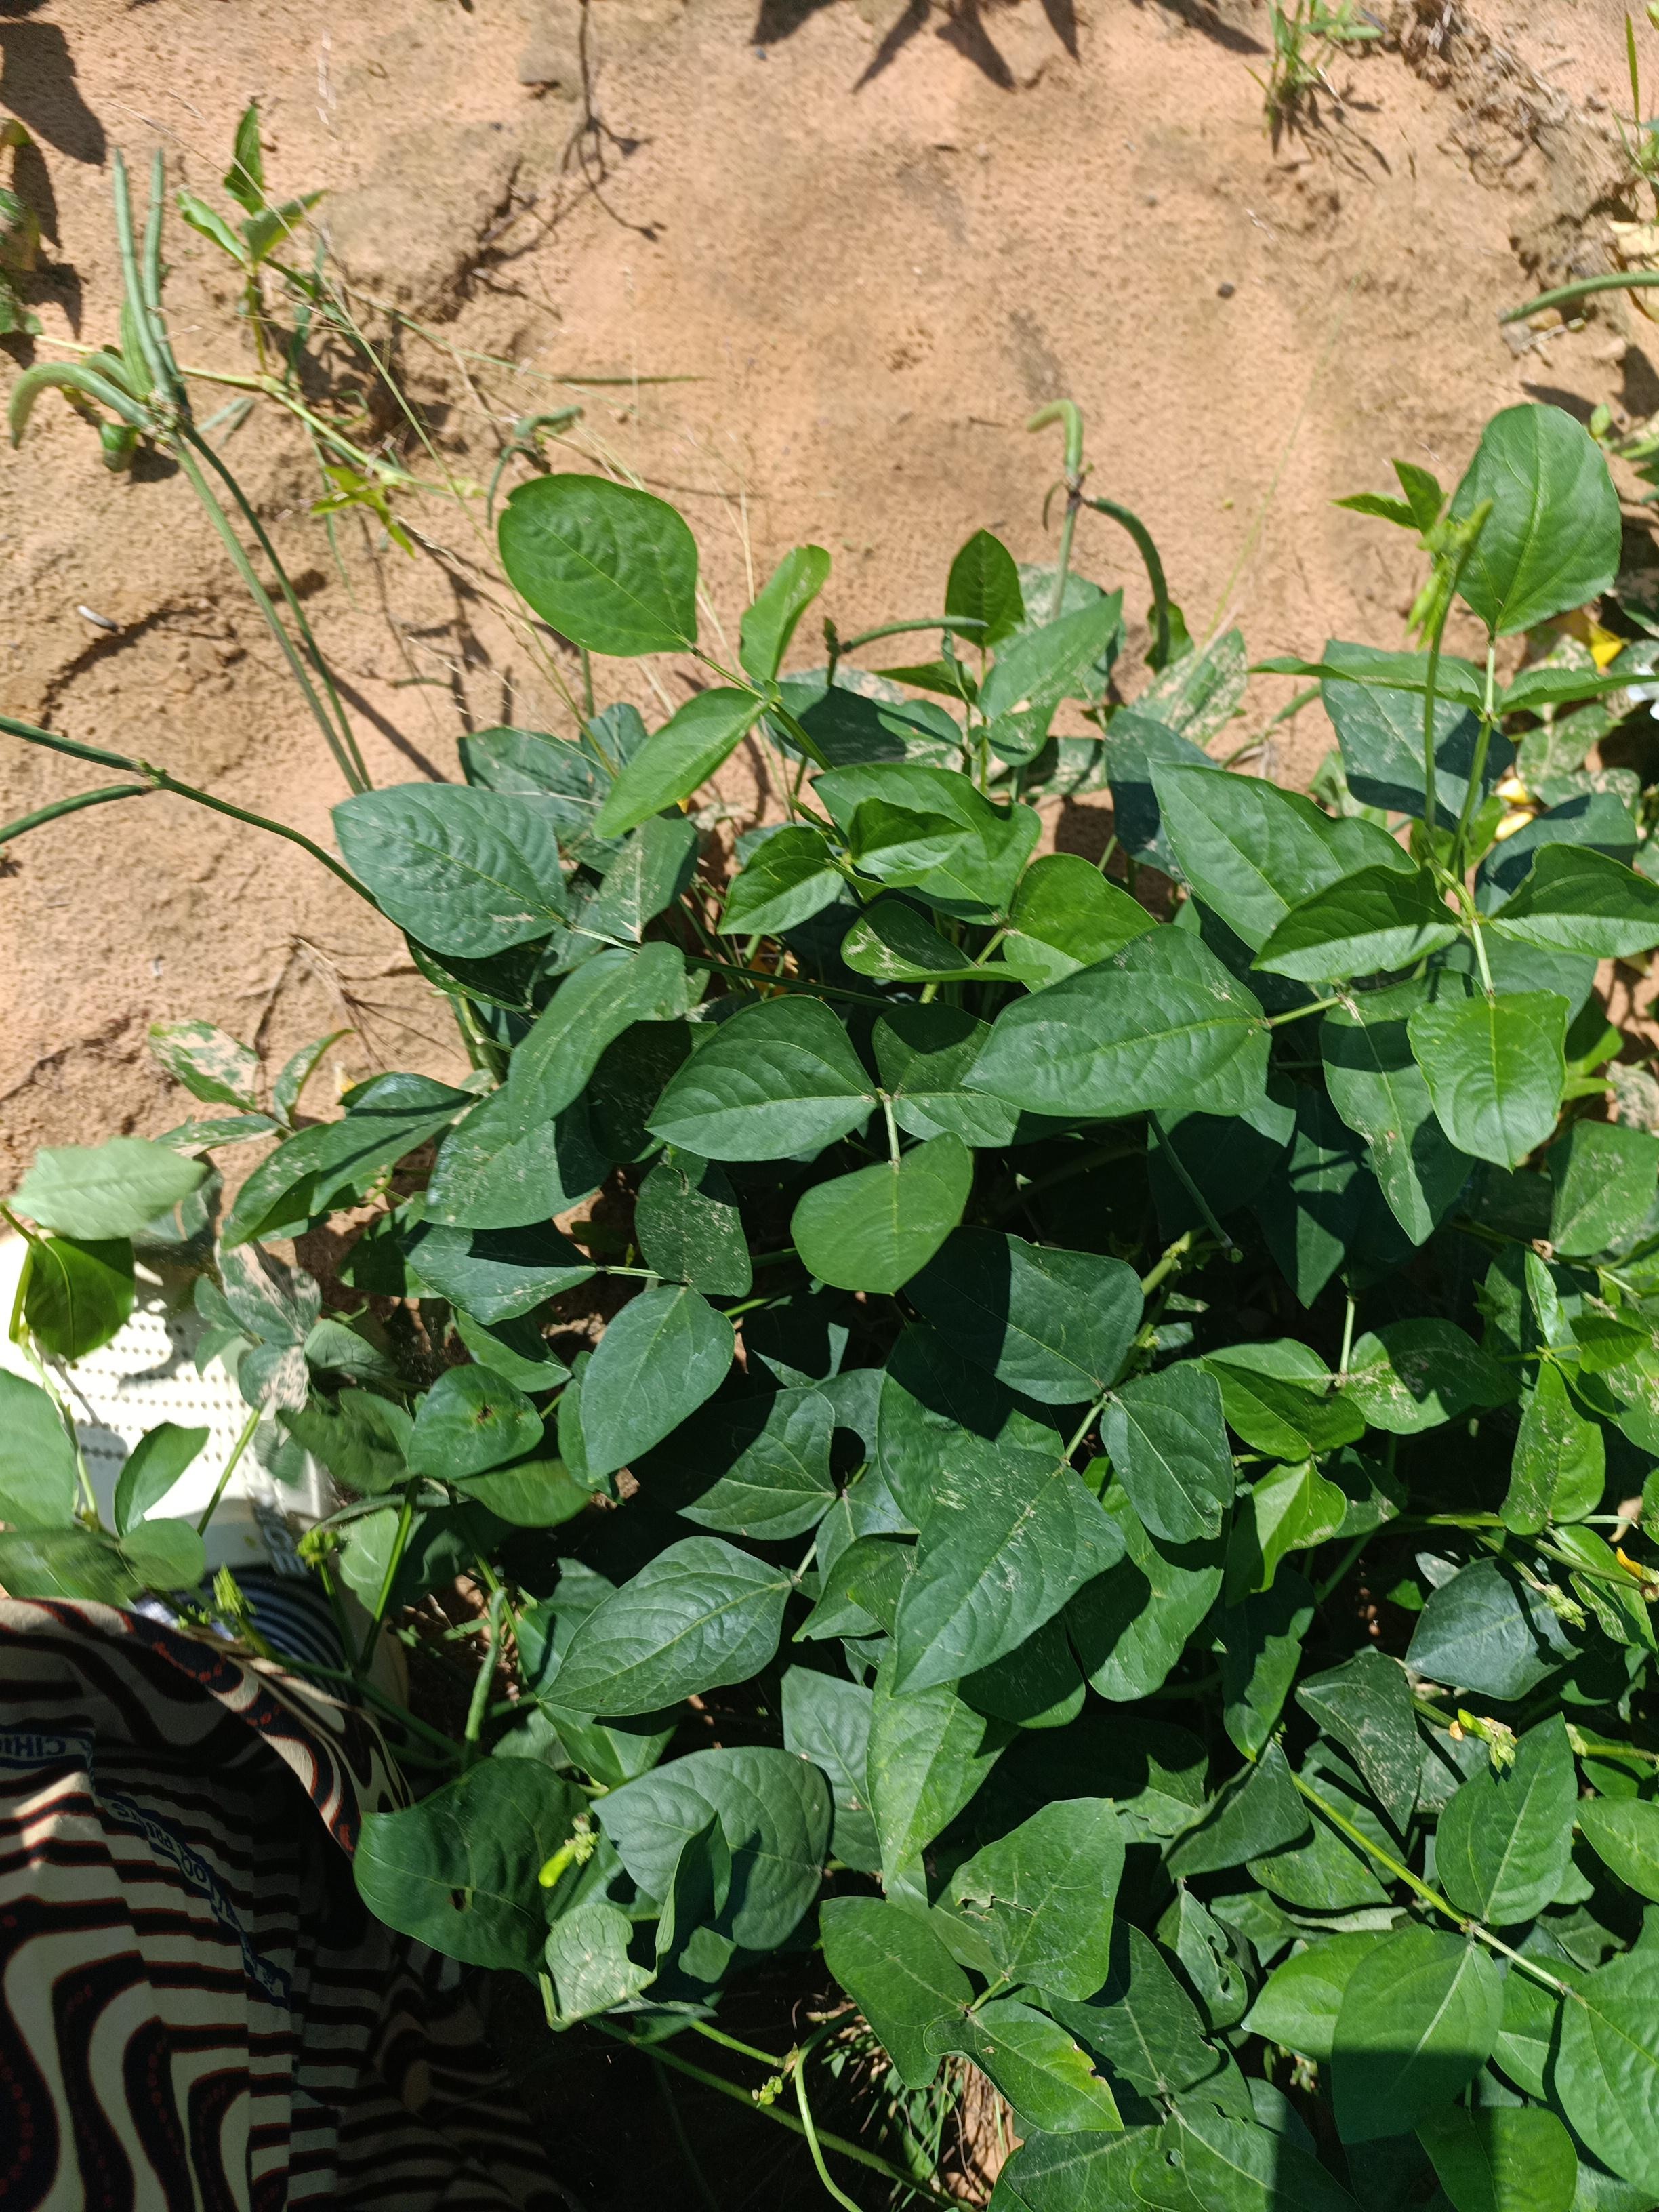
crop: cowpea
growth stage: development pod
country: Nigeria
